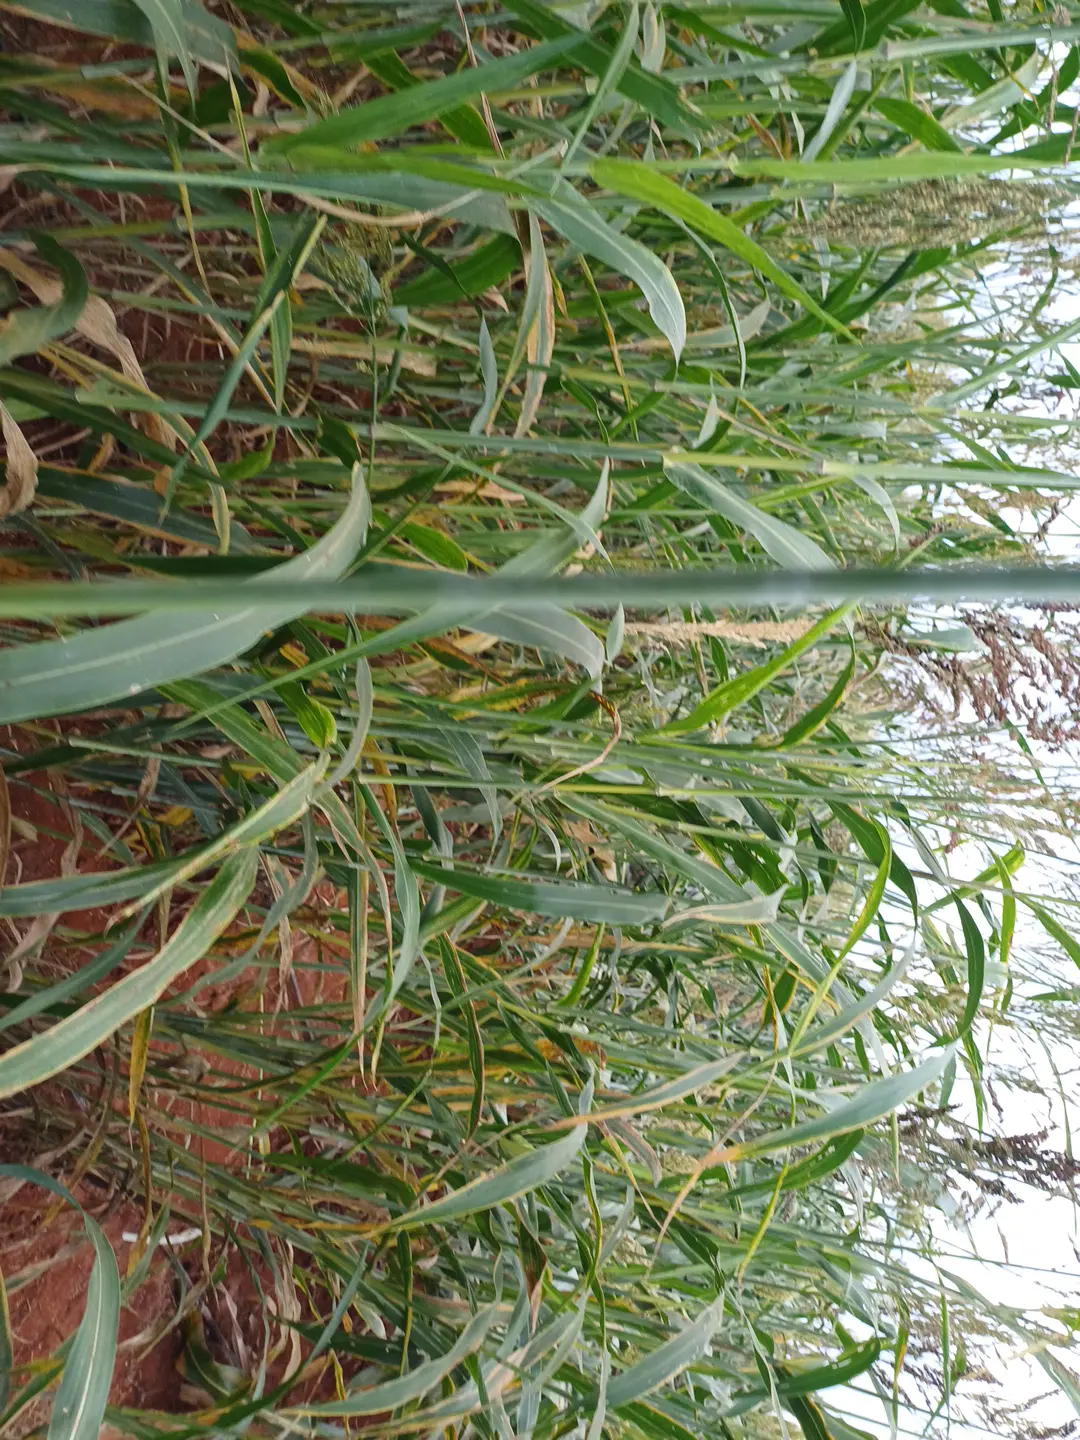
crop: sorghum
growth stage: filling grain
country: Kenya
